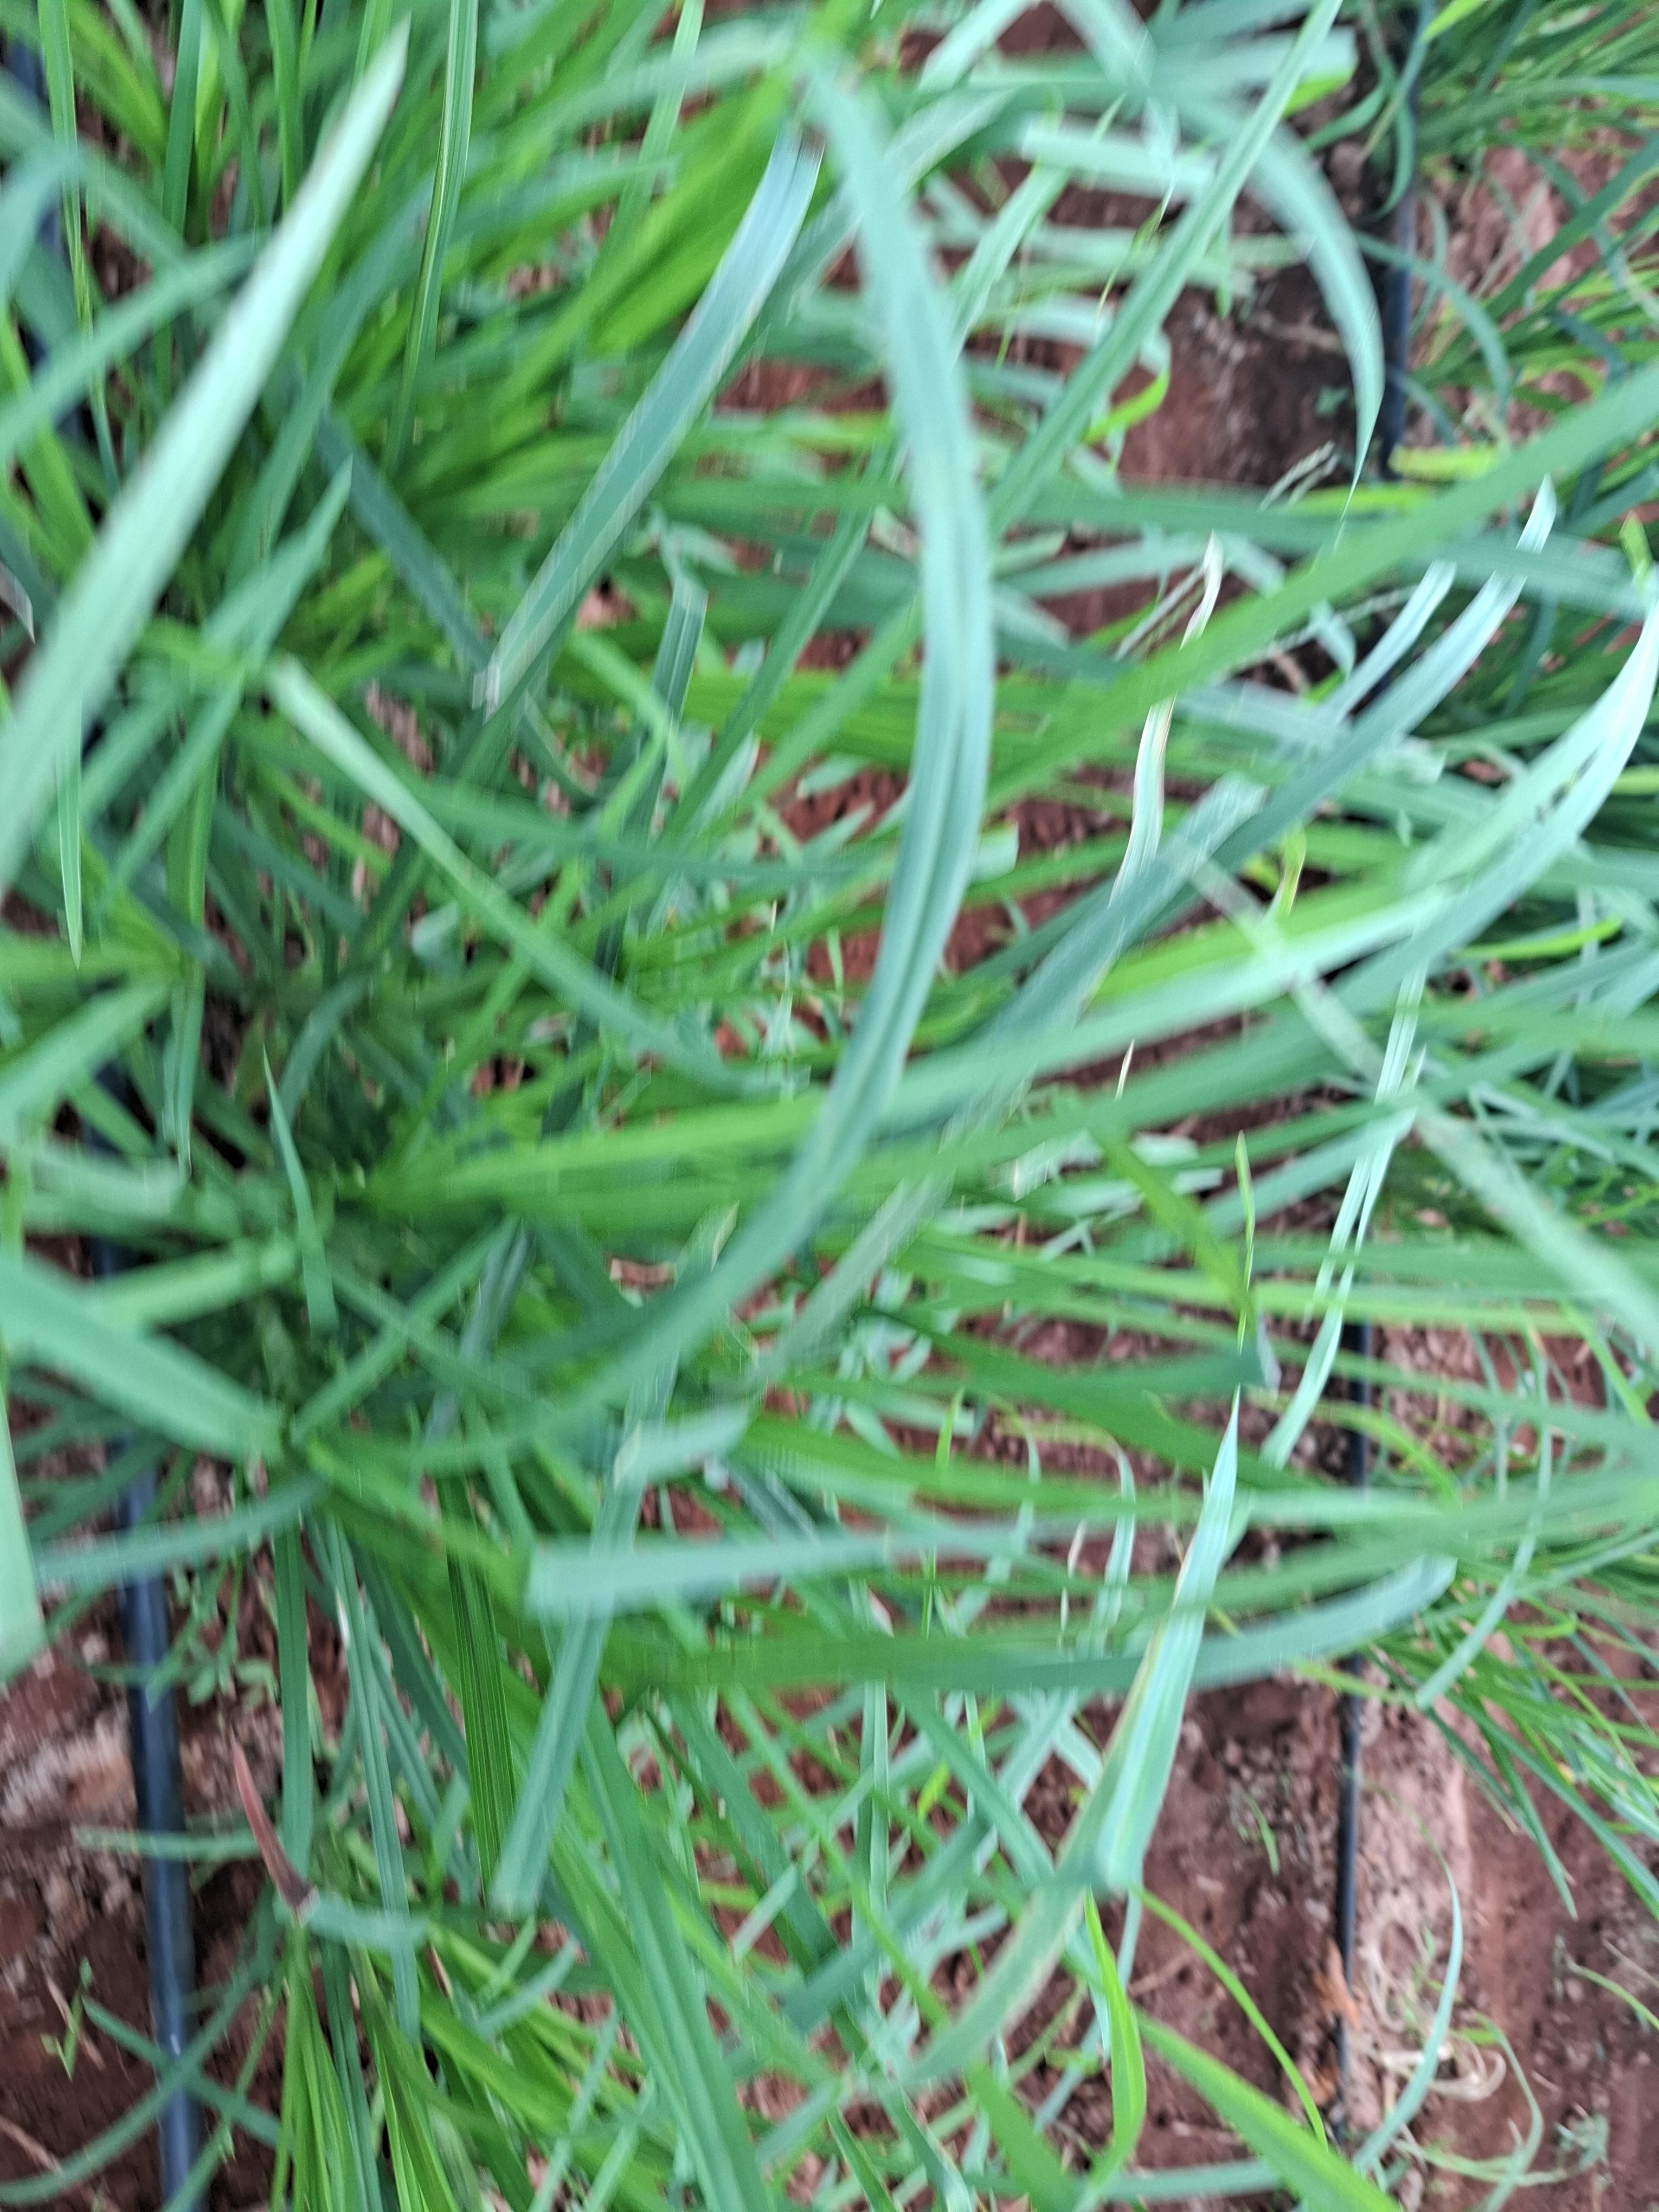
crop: finger millet
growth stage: vegetative
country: Kenya
